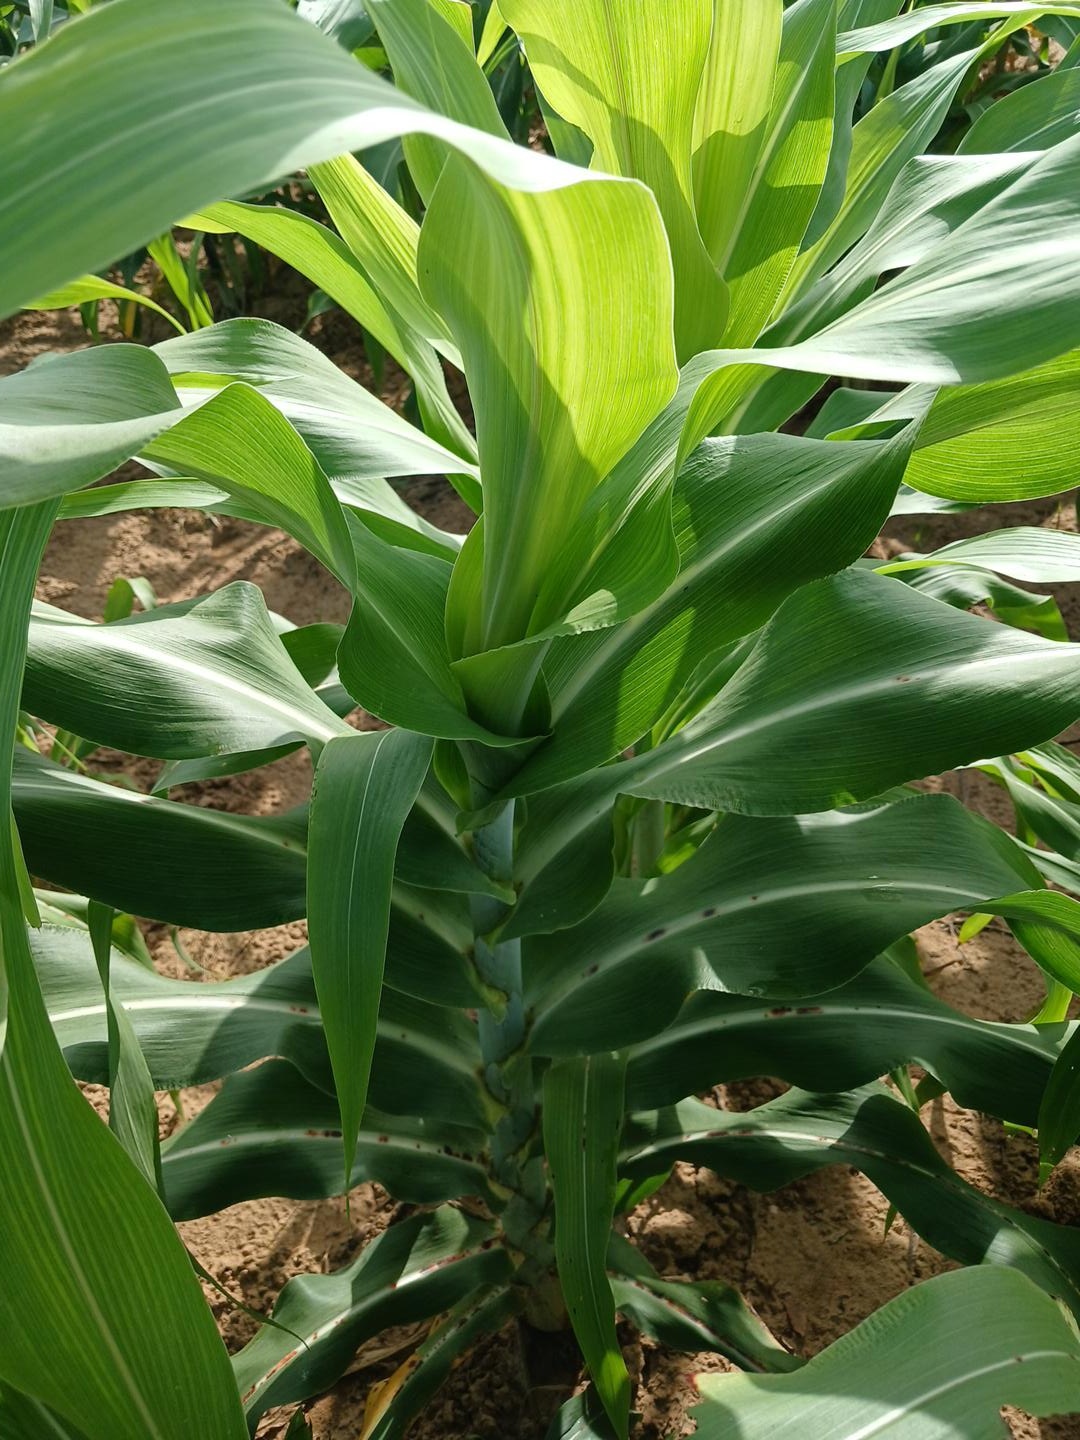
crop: sorghum
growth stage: vegetative
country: Senegal
